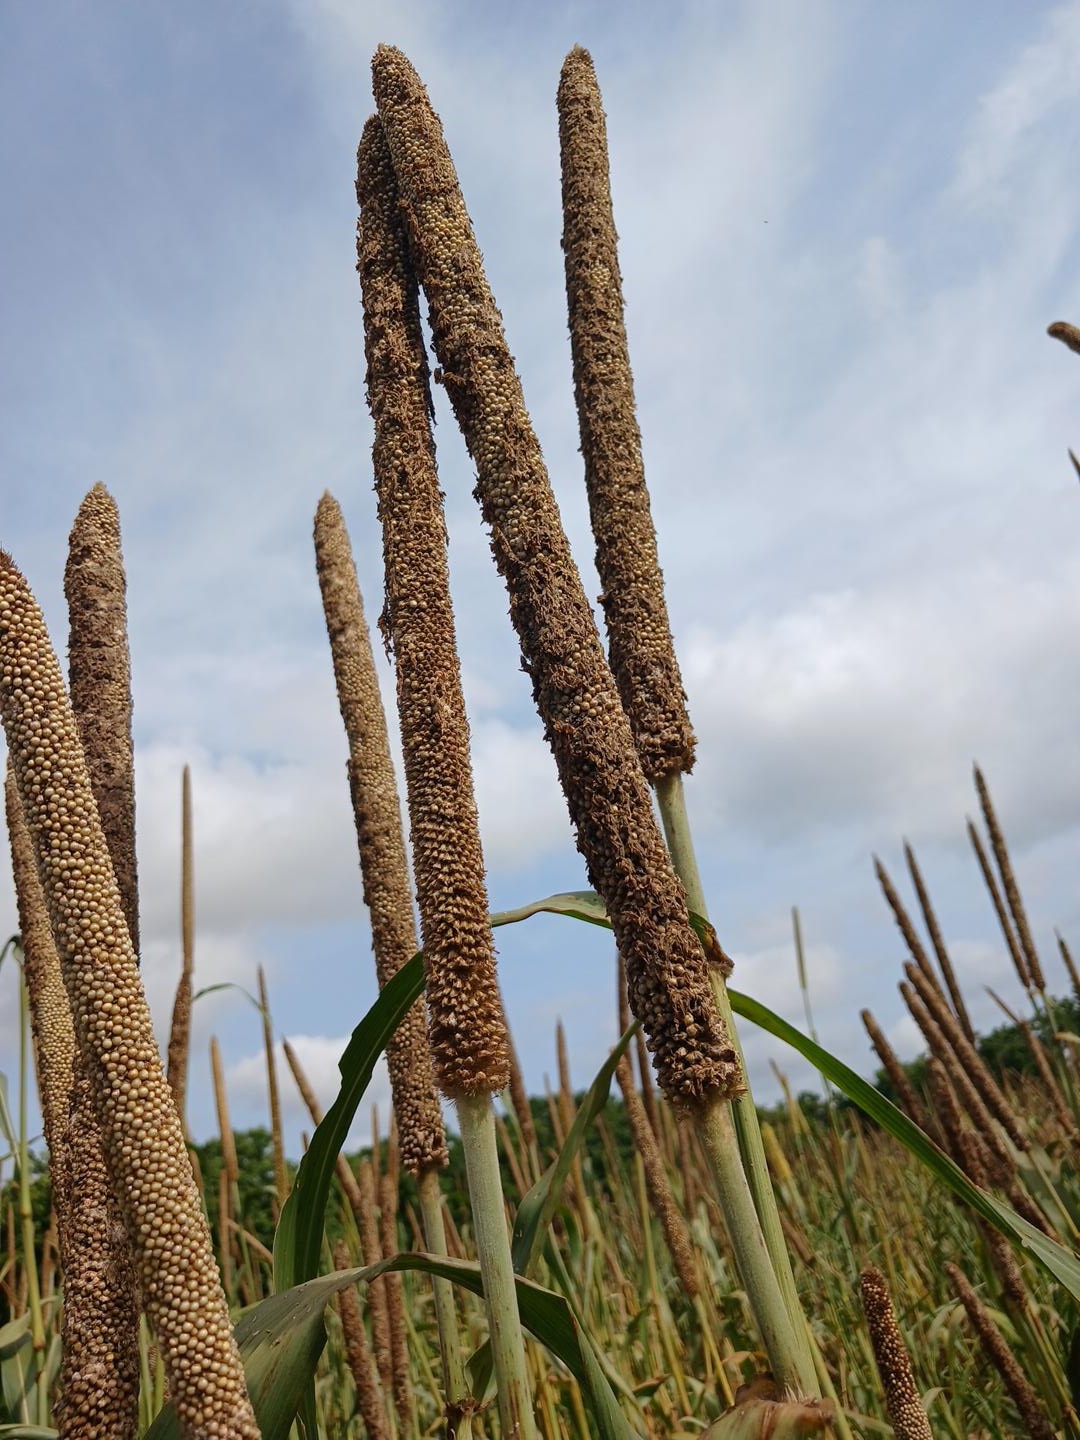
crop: pearl millet
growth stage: maturity
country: Senegal
